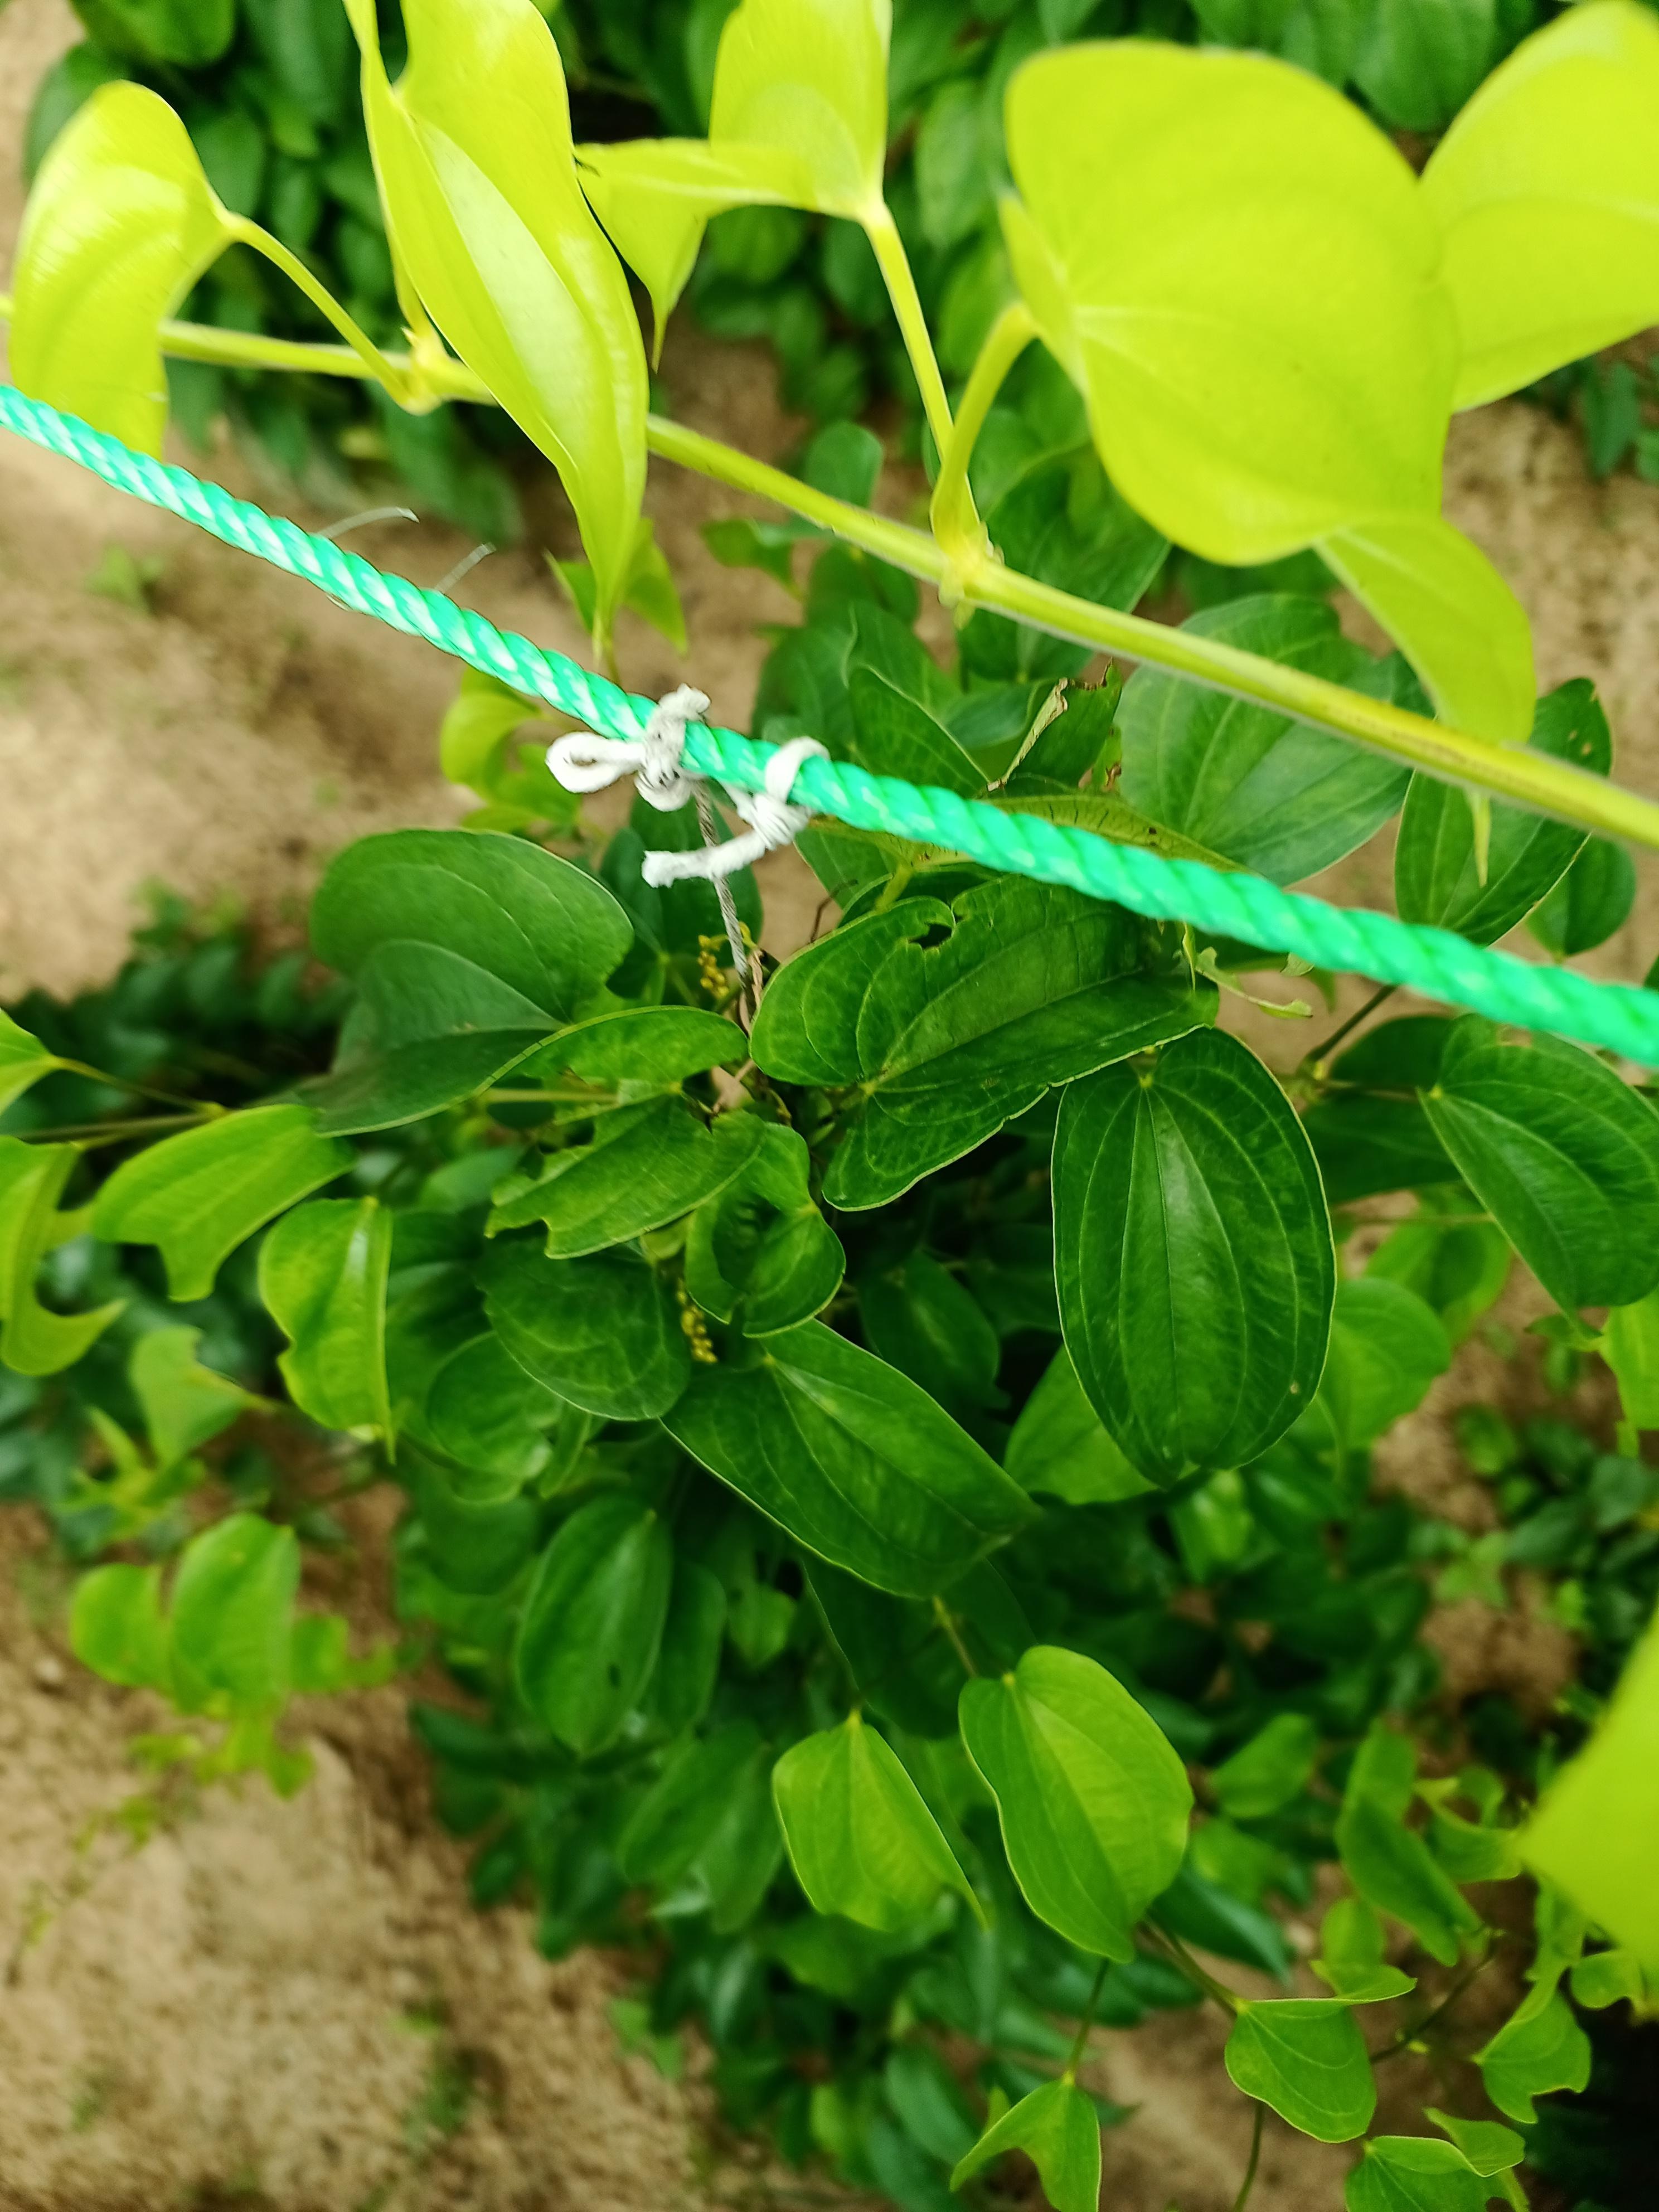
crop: yam
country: Nigeria
